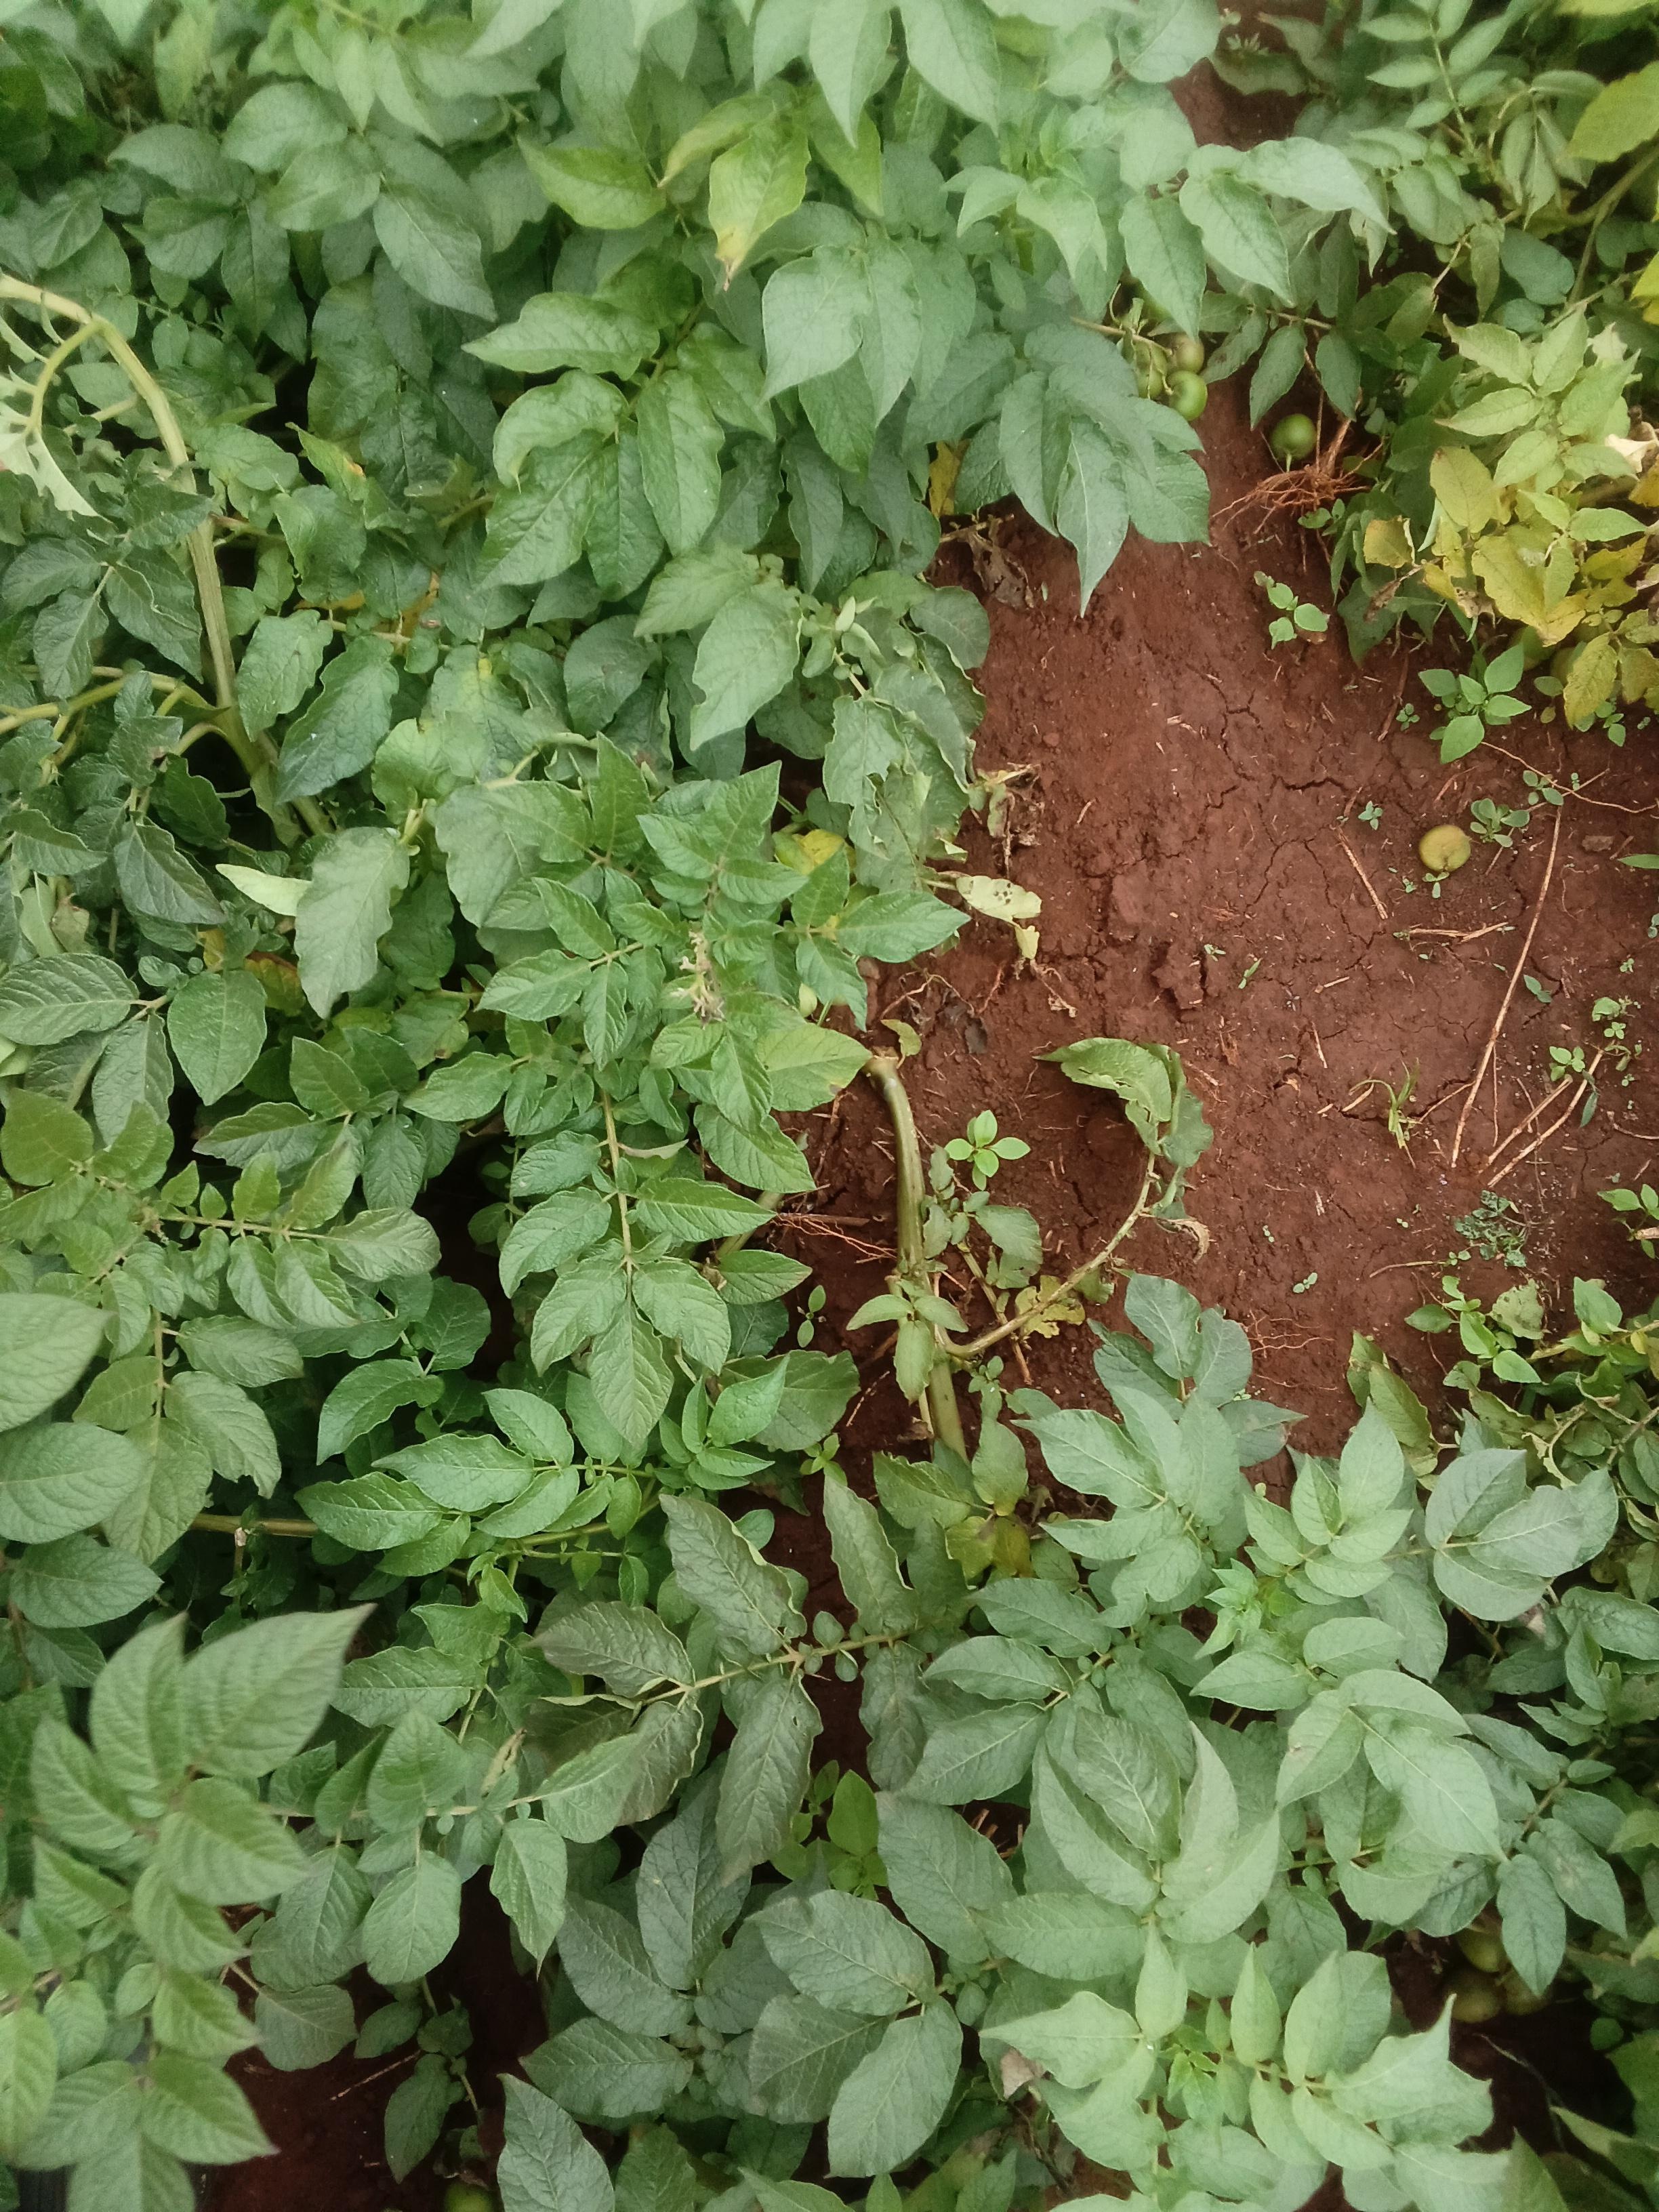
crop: potato
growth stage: harvest maturity
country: Kenya
